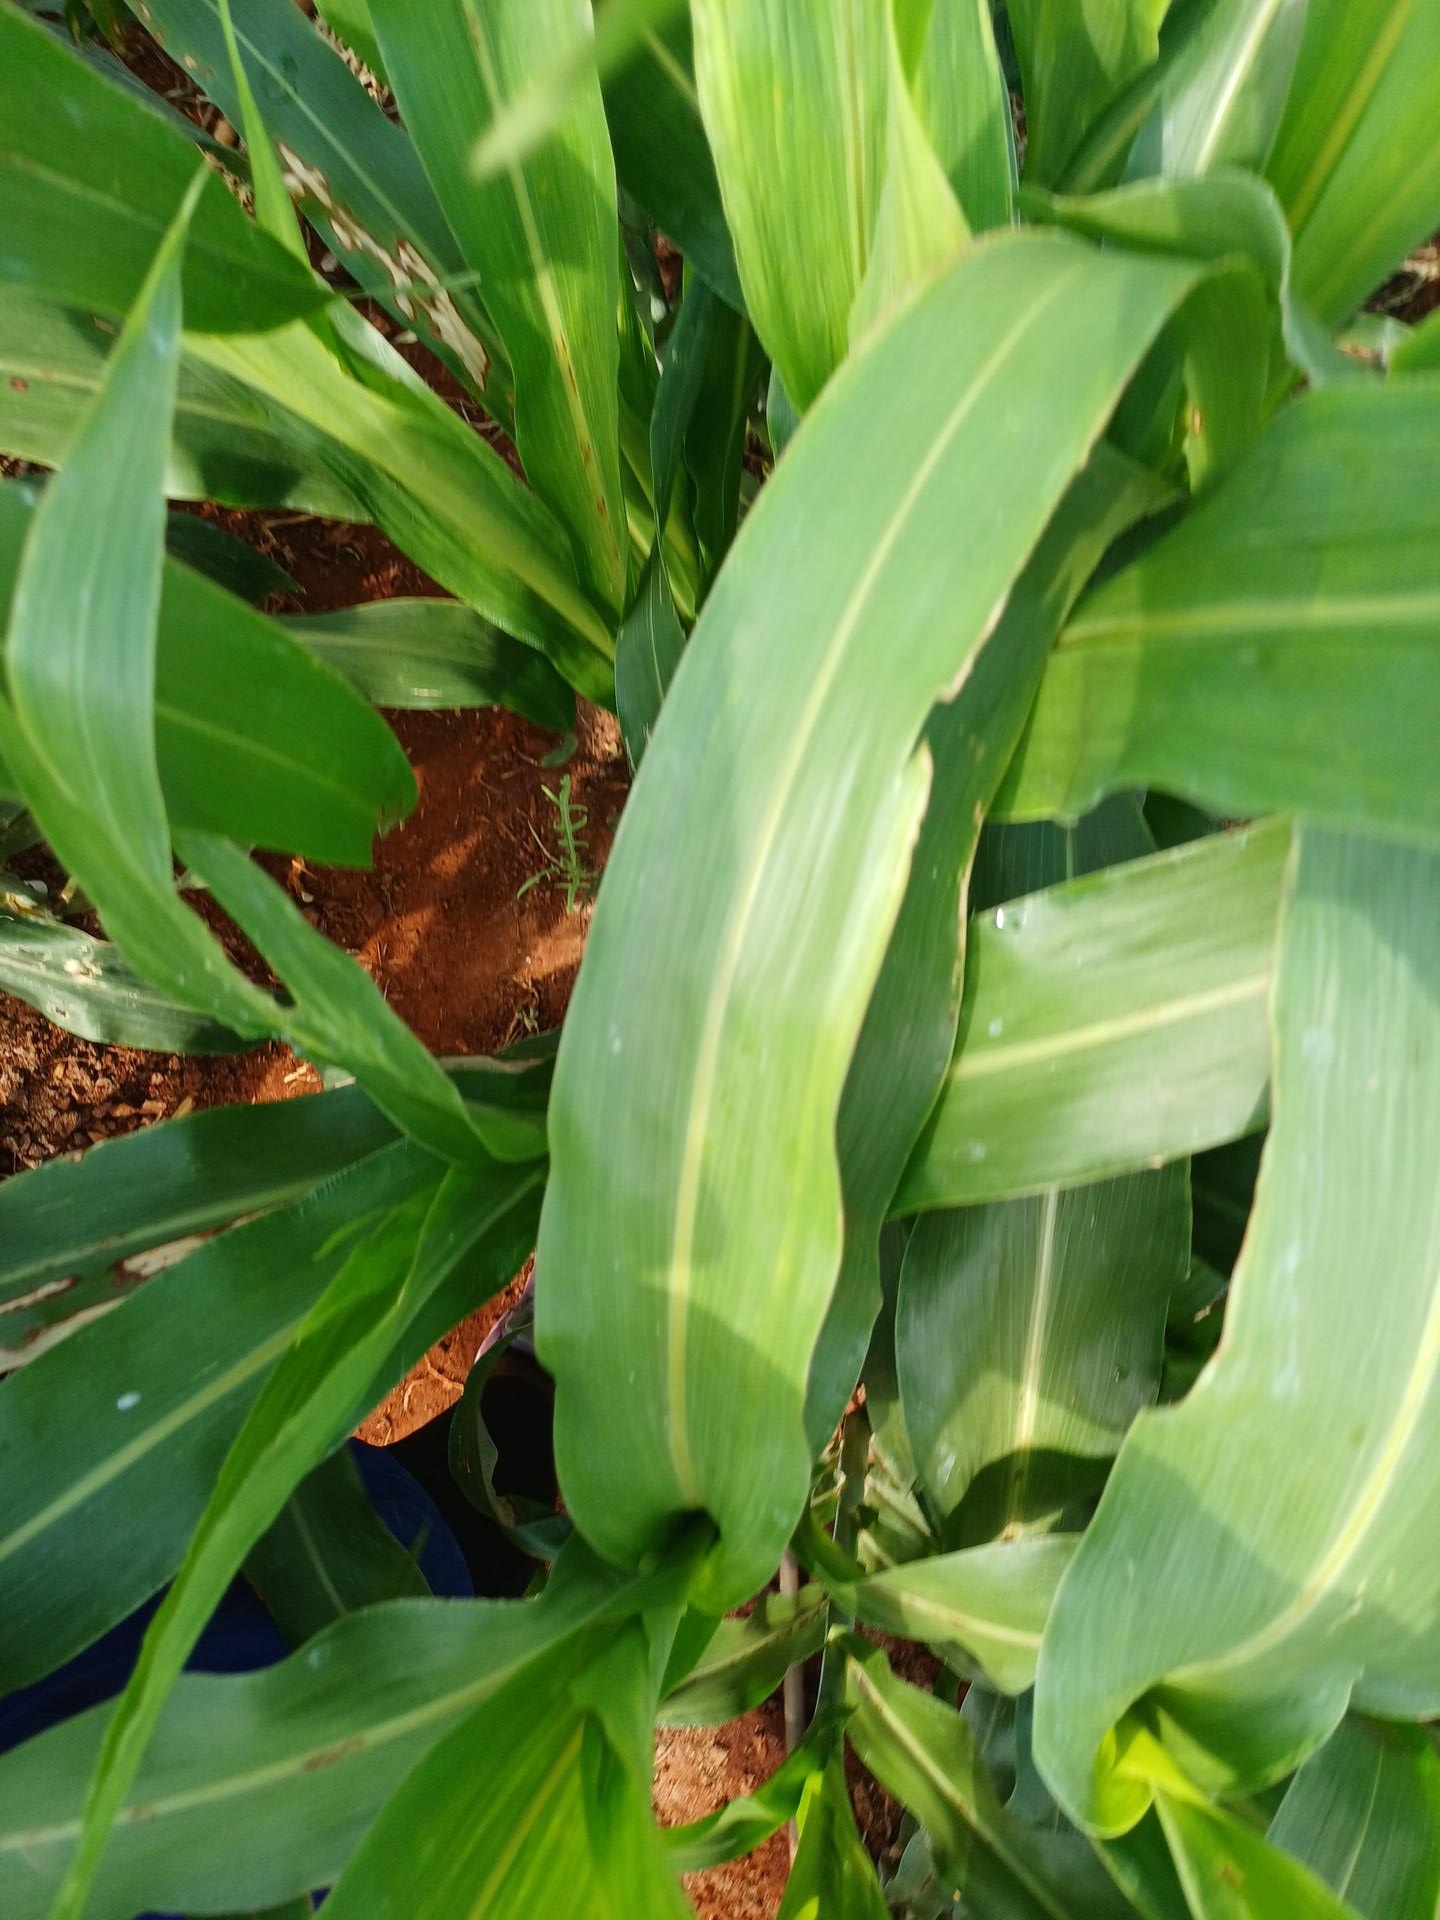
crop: sorghum
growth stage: vegetative
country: Kenya
